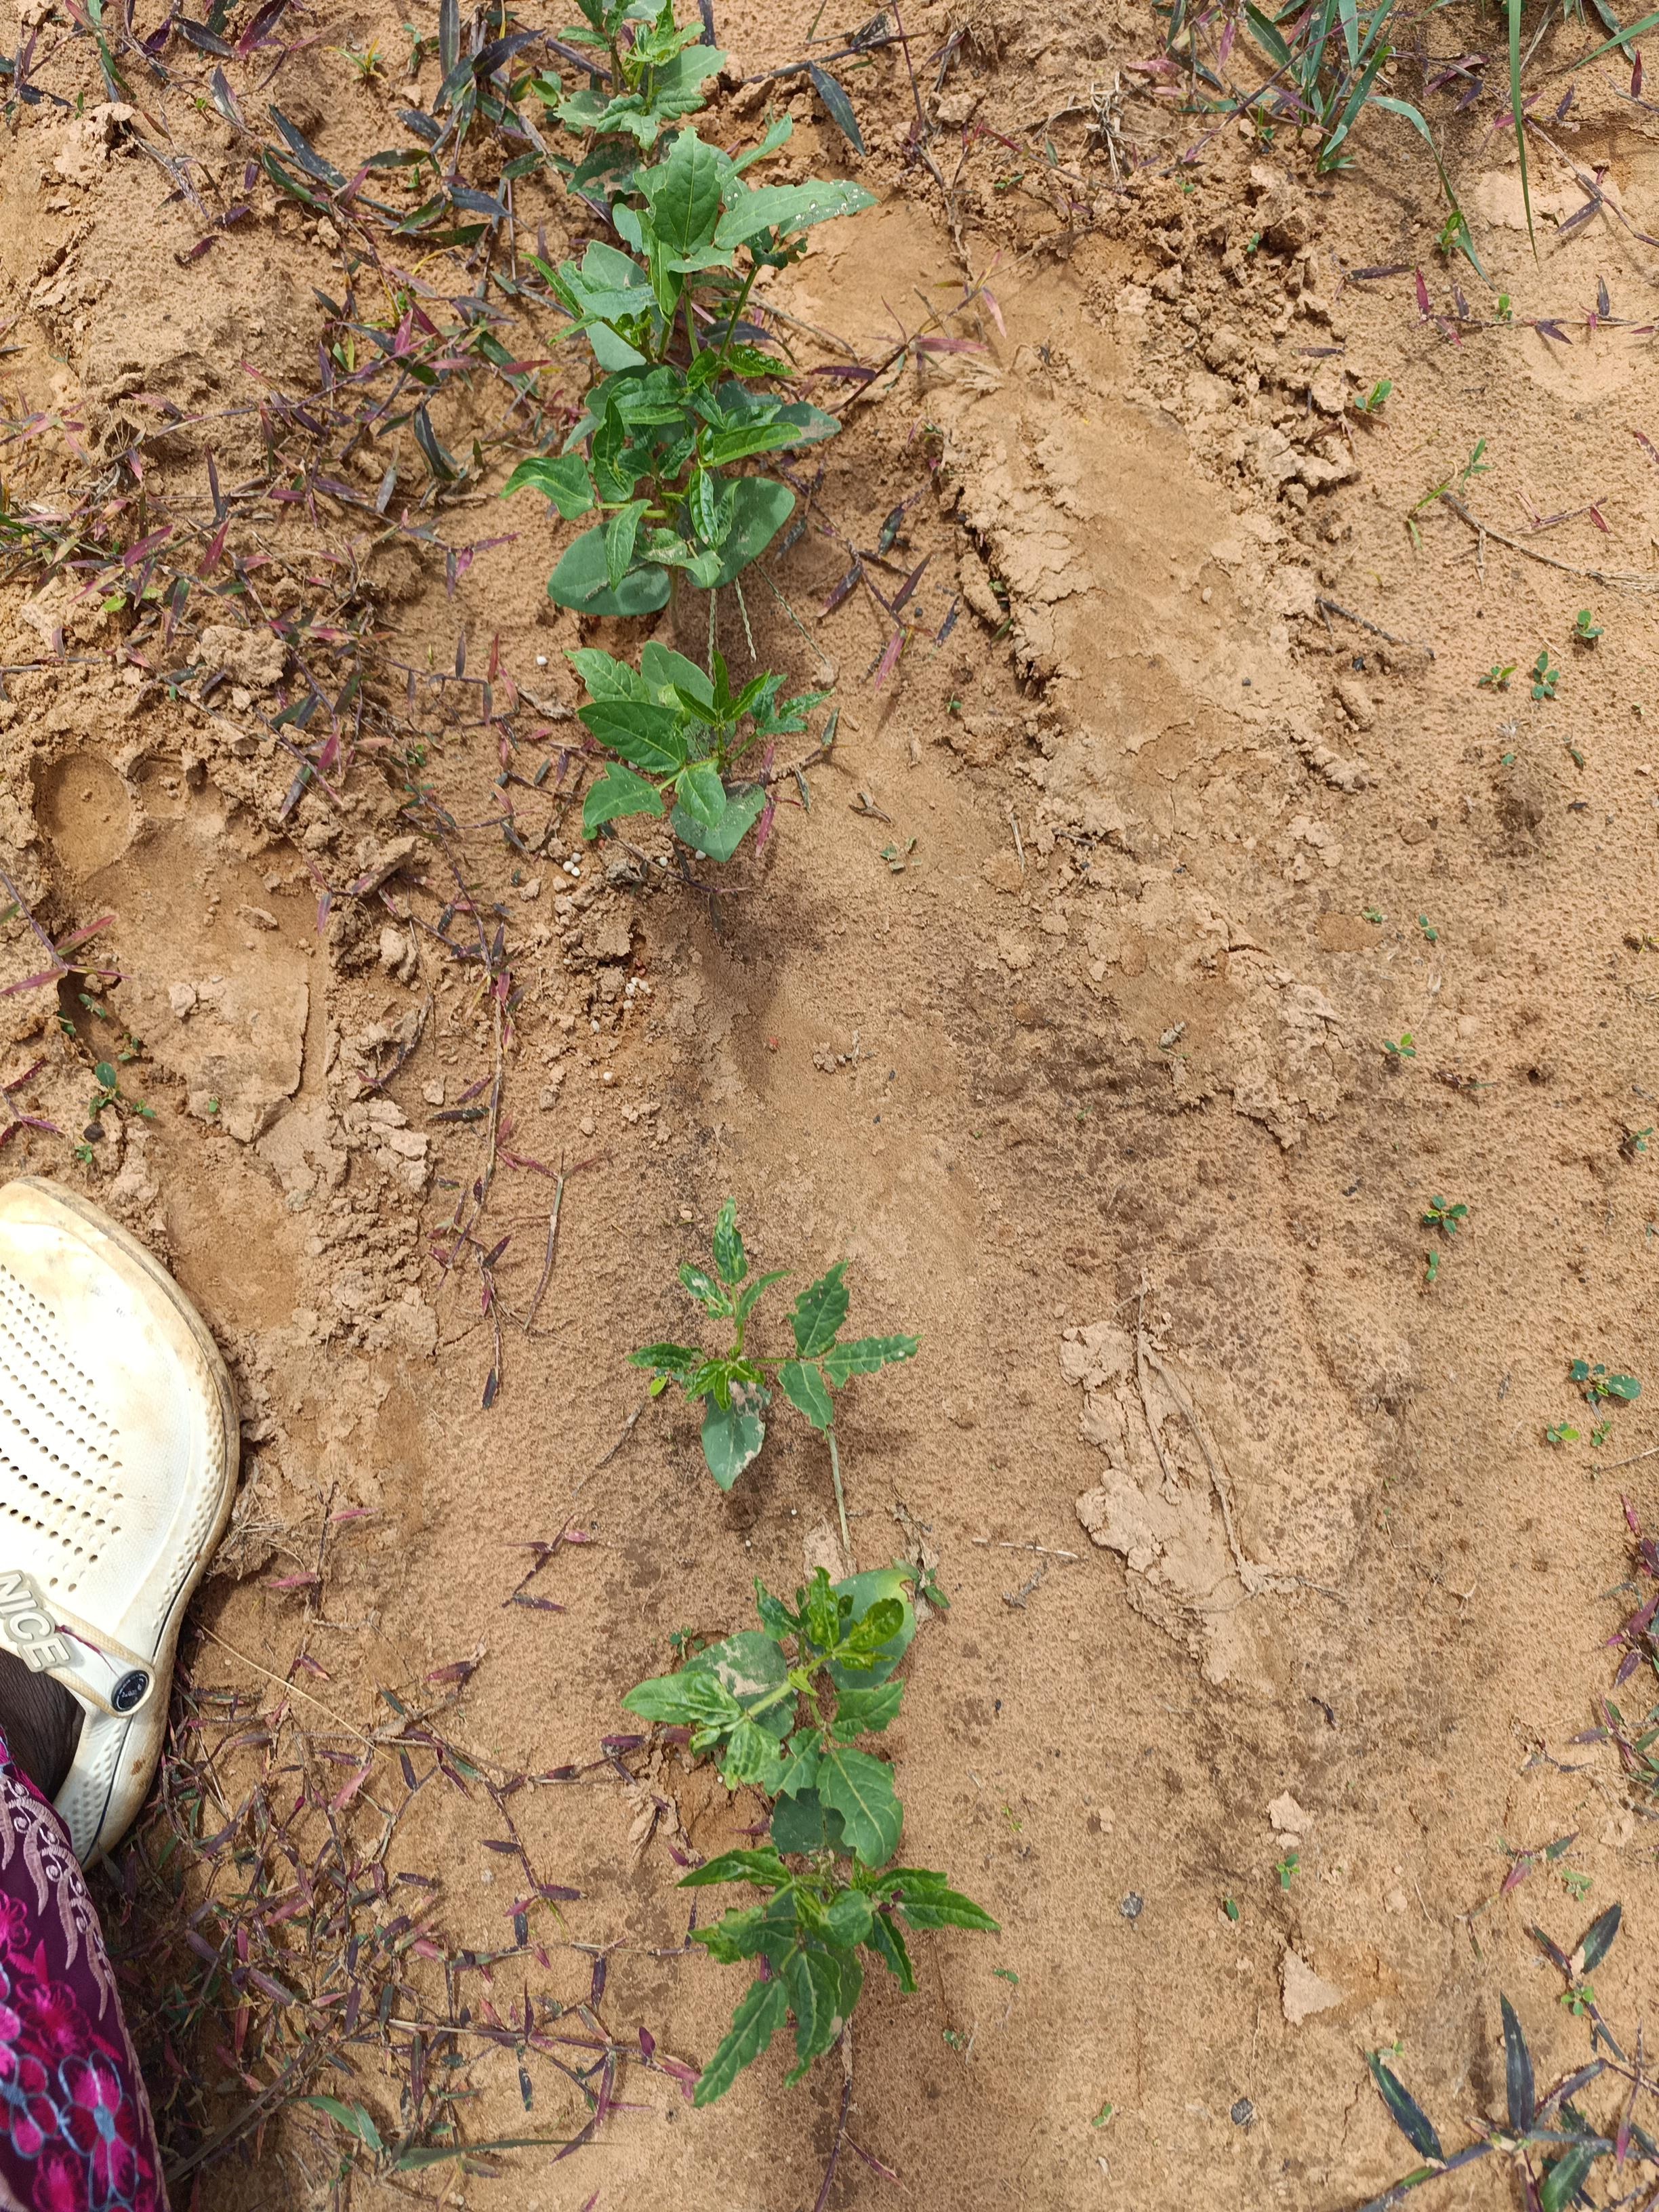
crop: cowpea
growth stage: emergence
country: Nigeria
